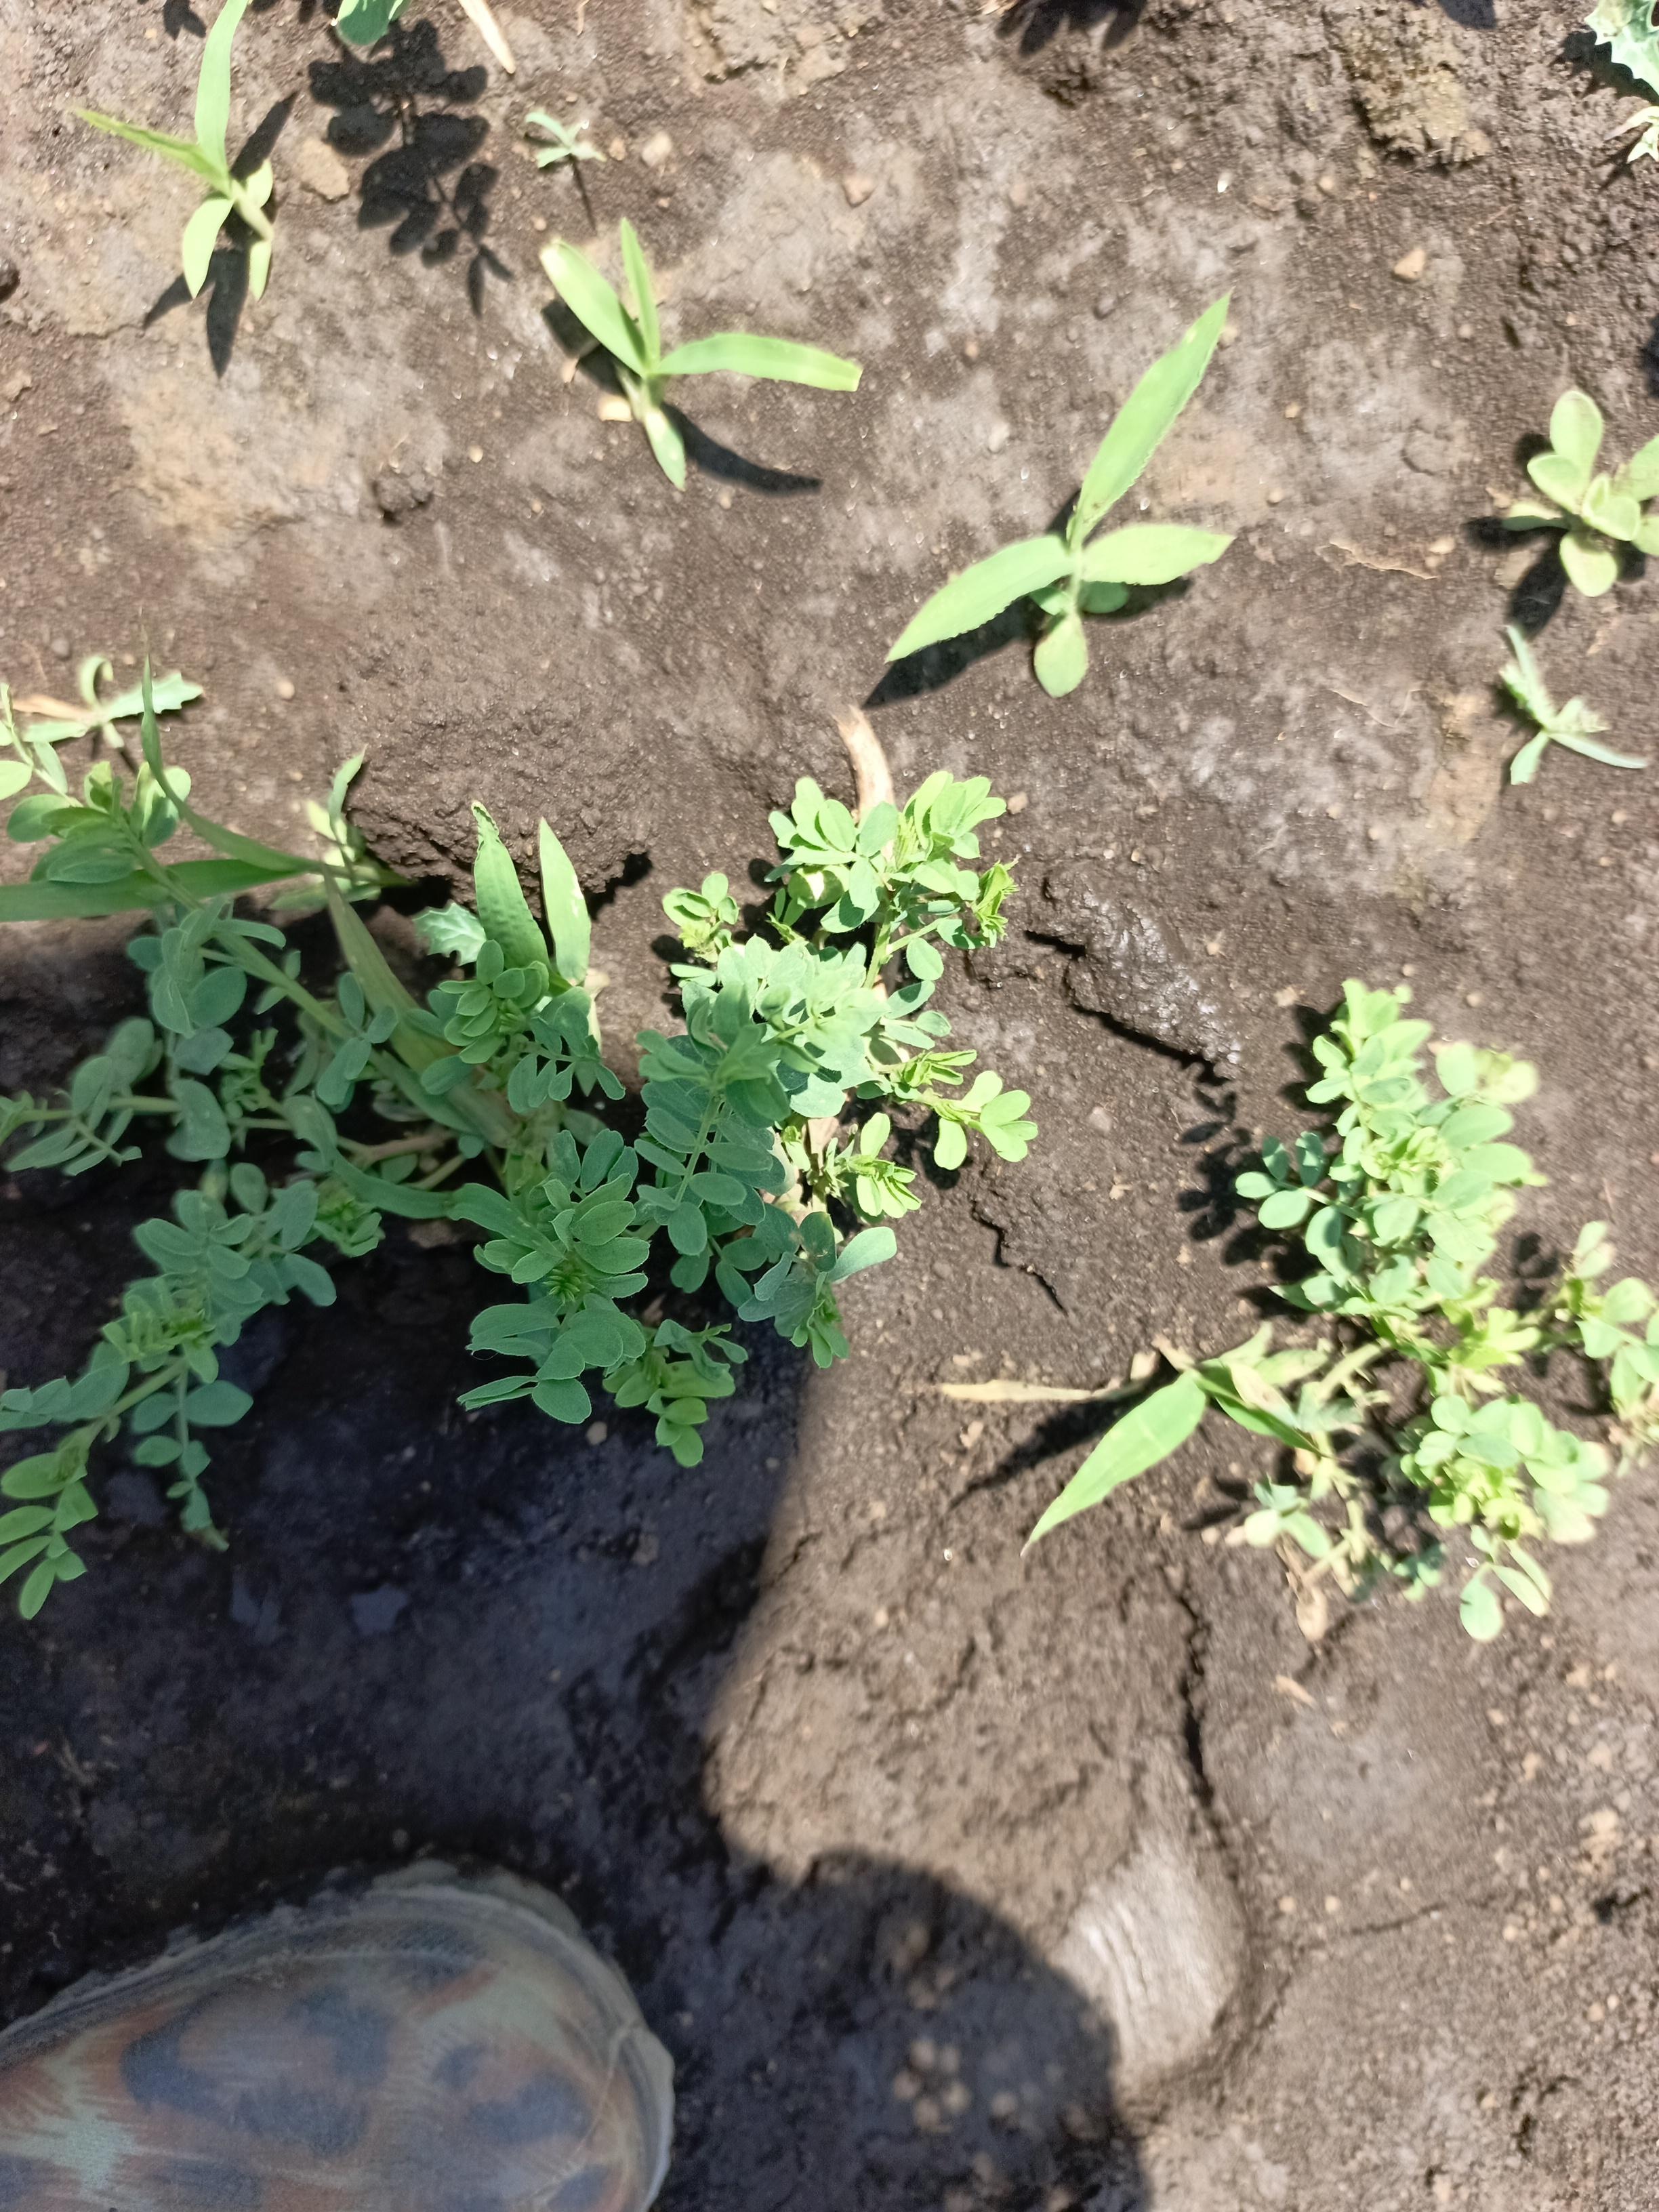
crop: lentil
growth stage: vegetative
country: Tanzania
